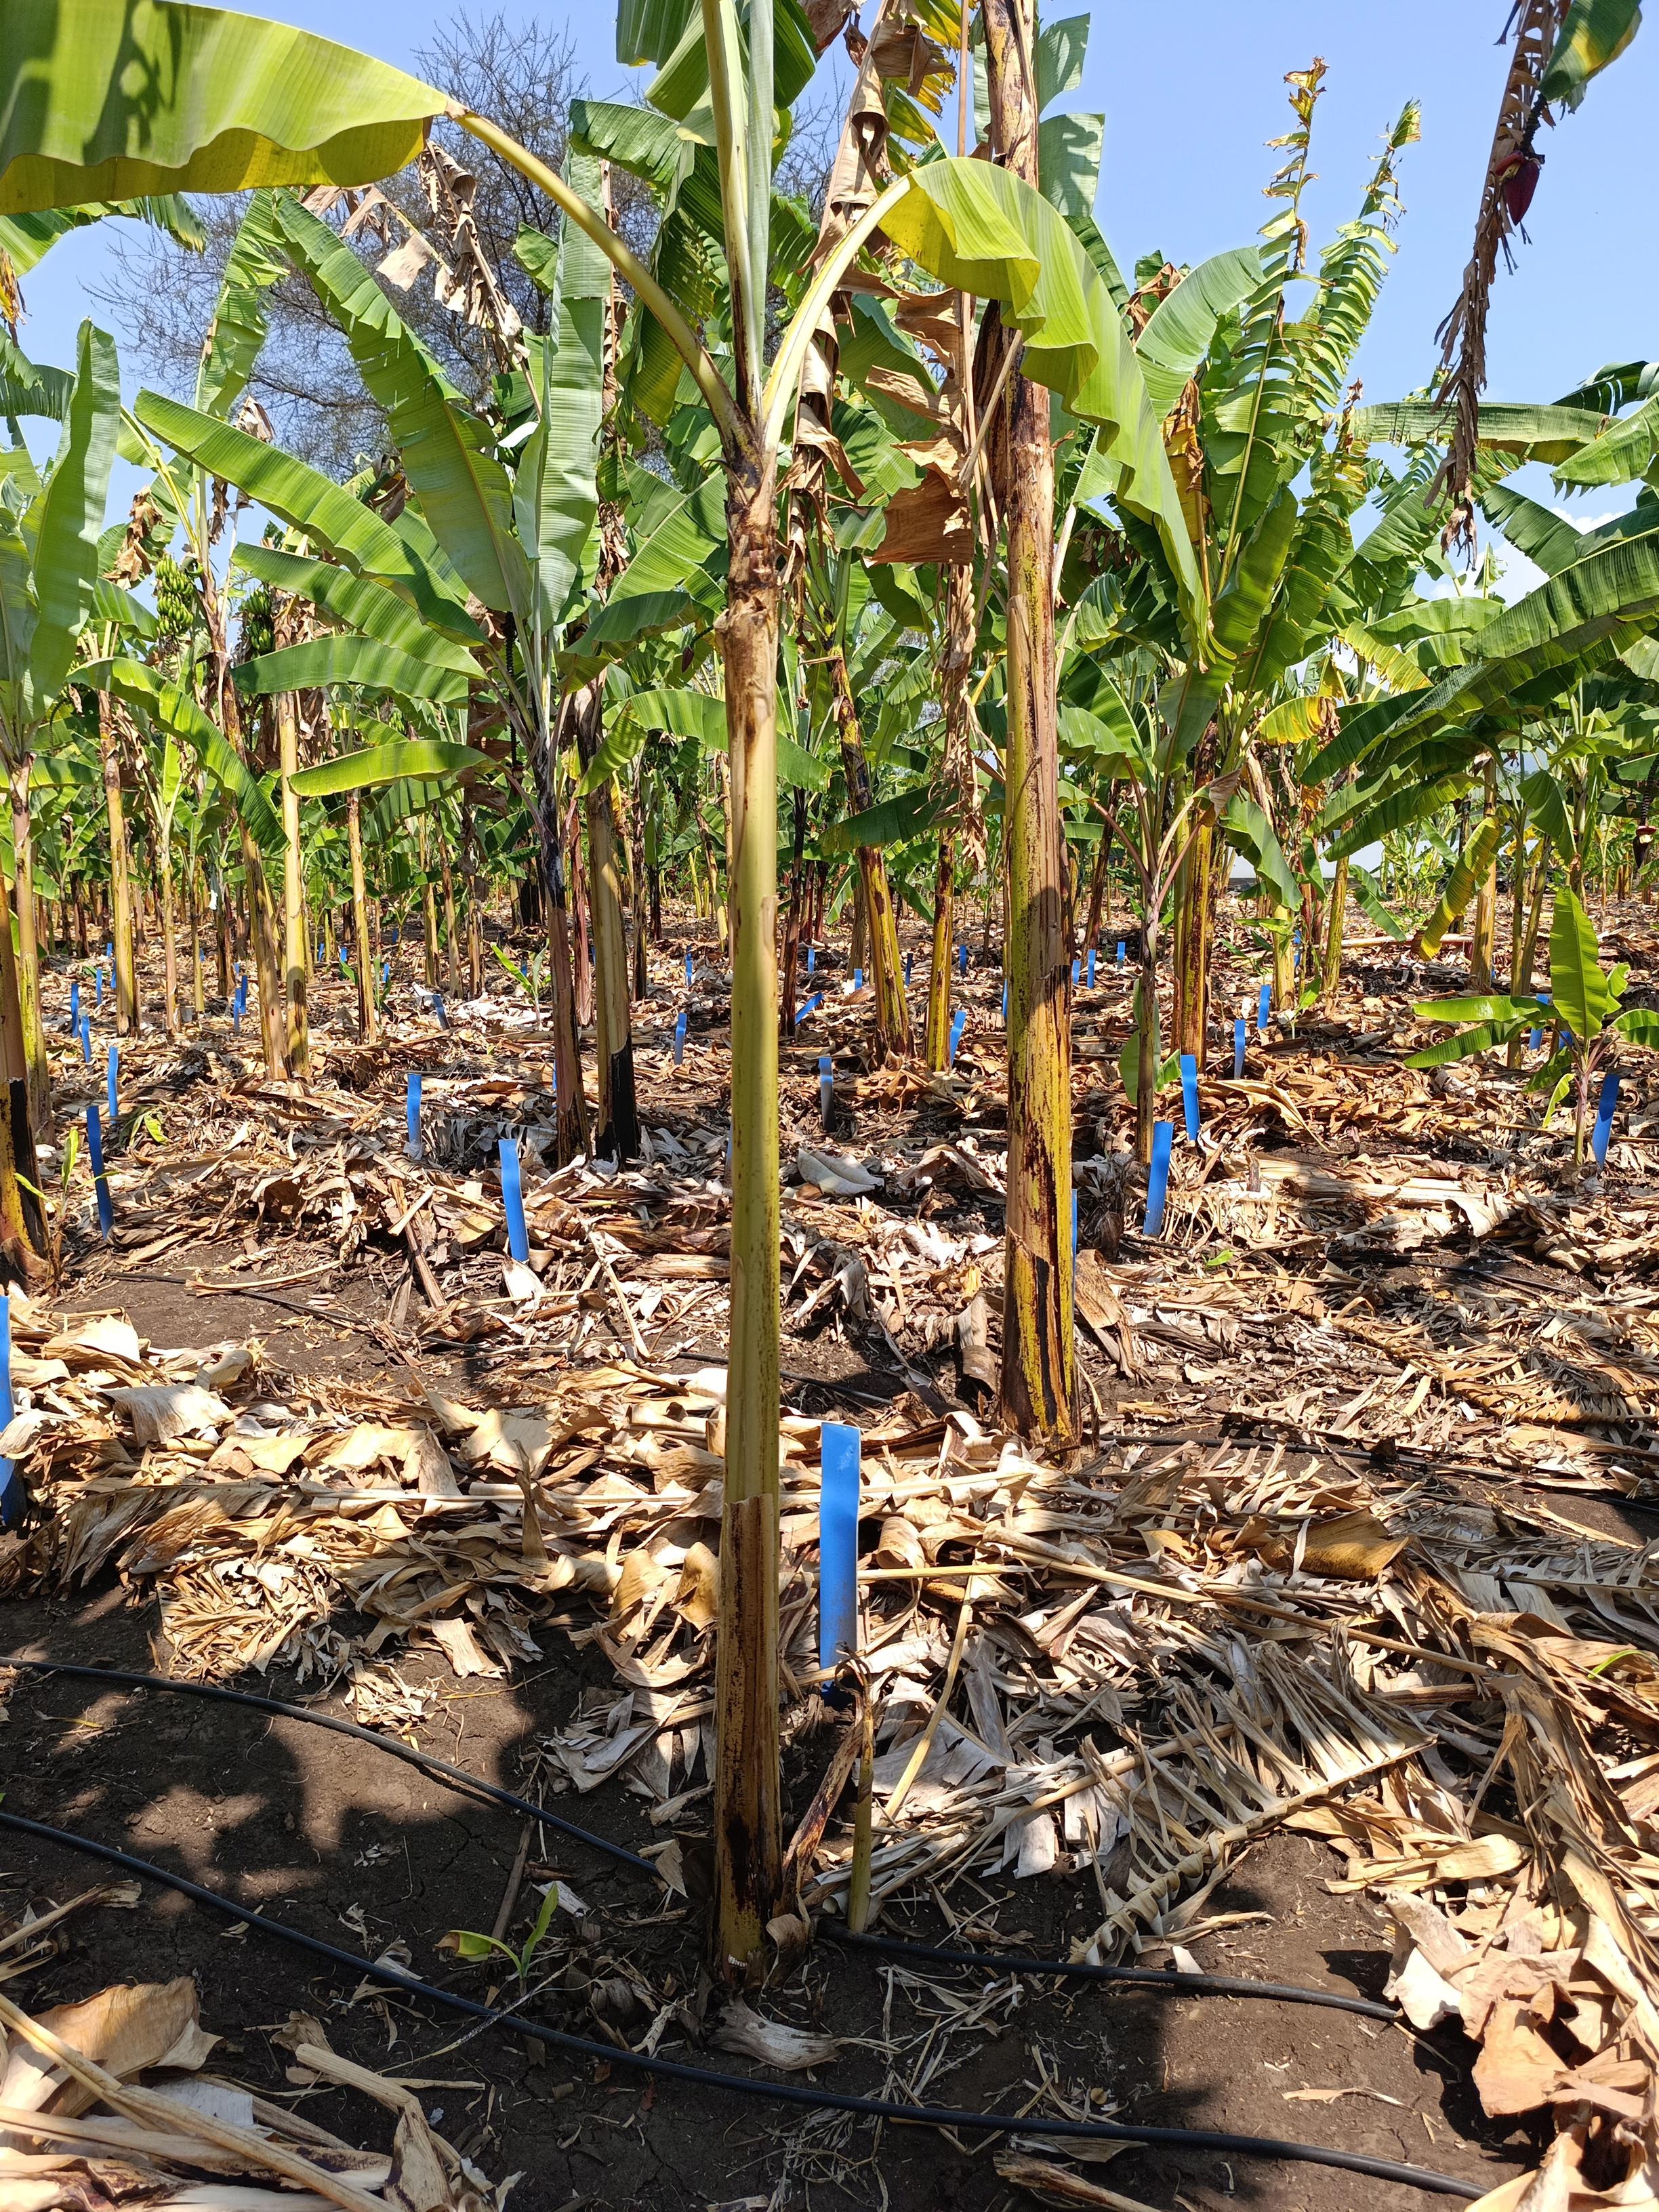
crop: banana
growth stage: vegetative
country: Tanzania
